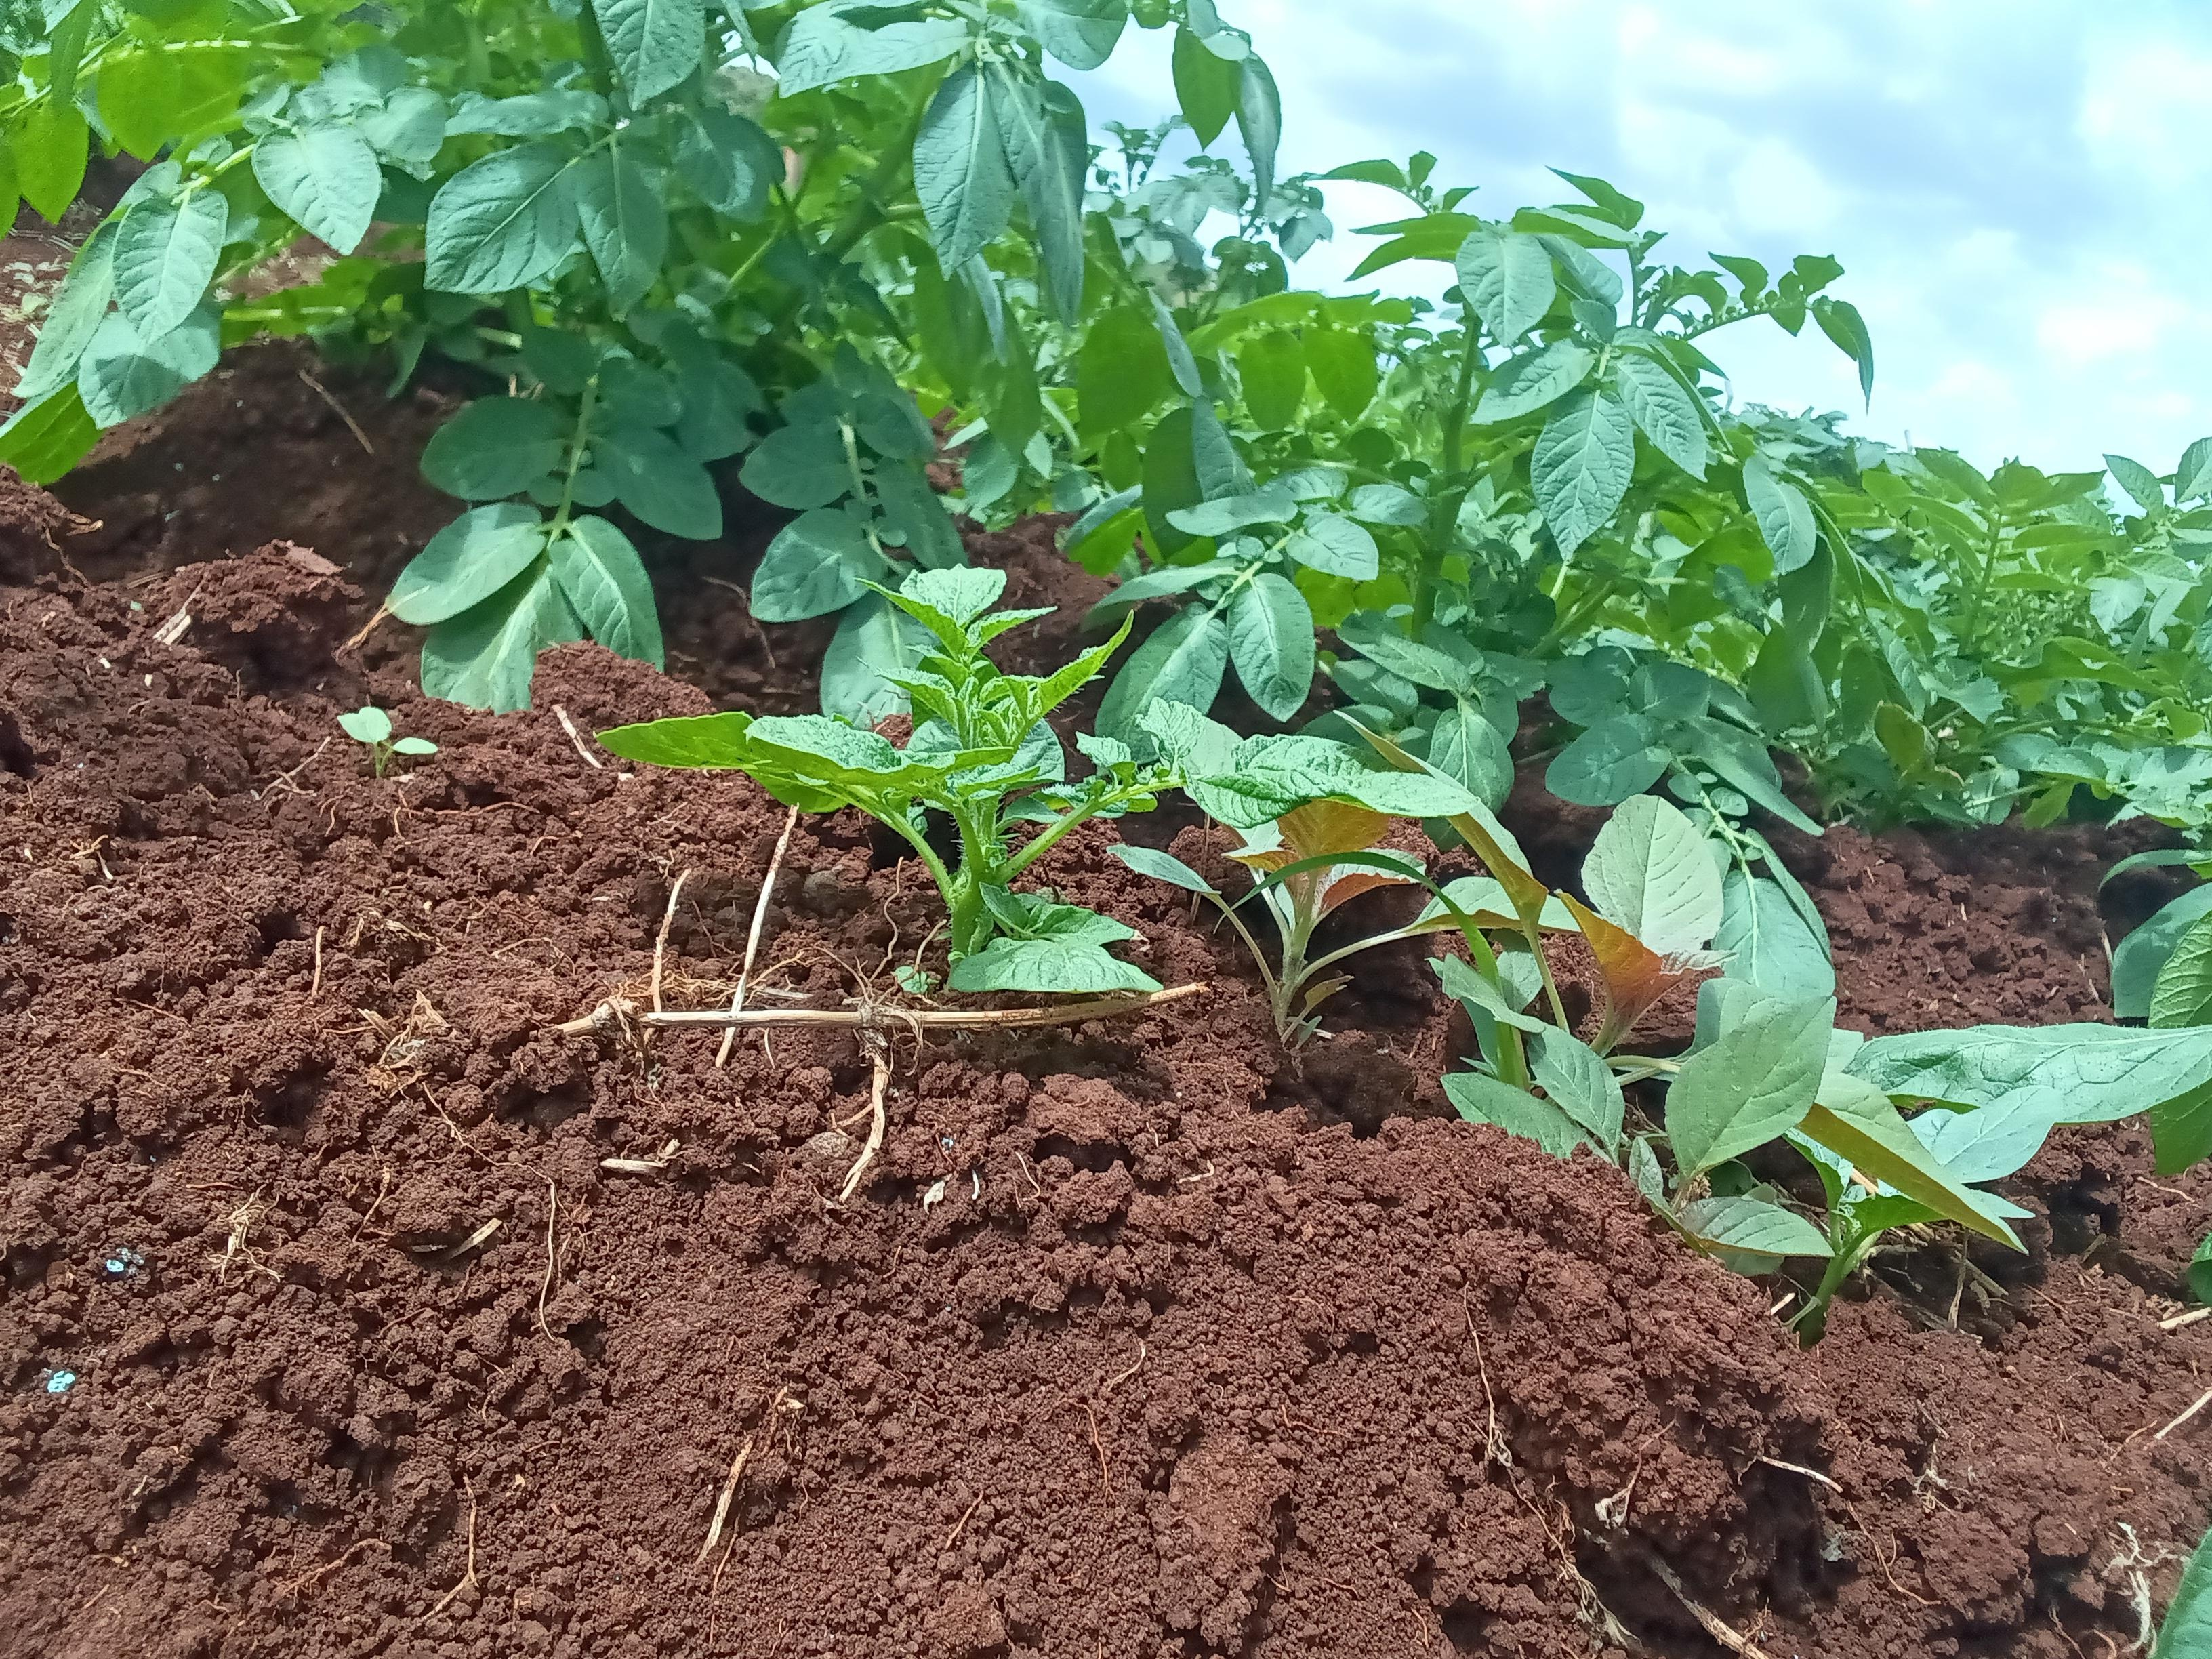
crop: potato
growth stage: emergence
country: Kenya
